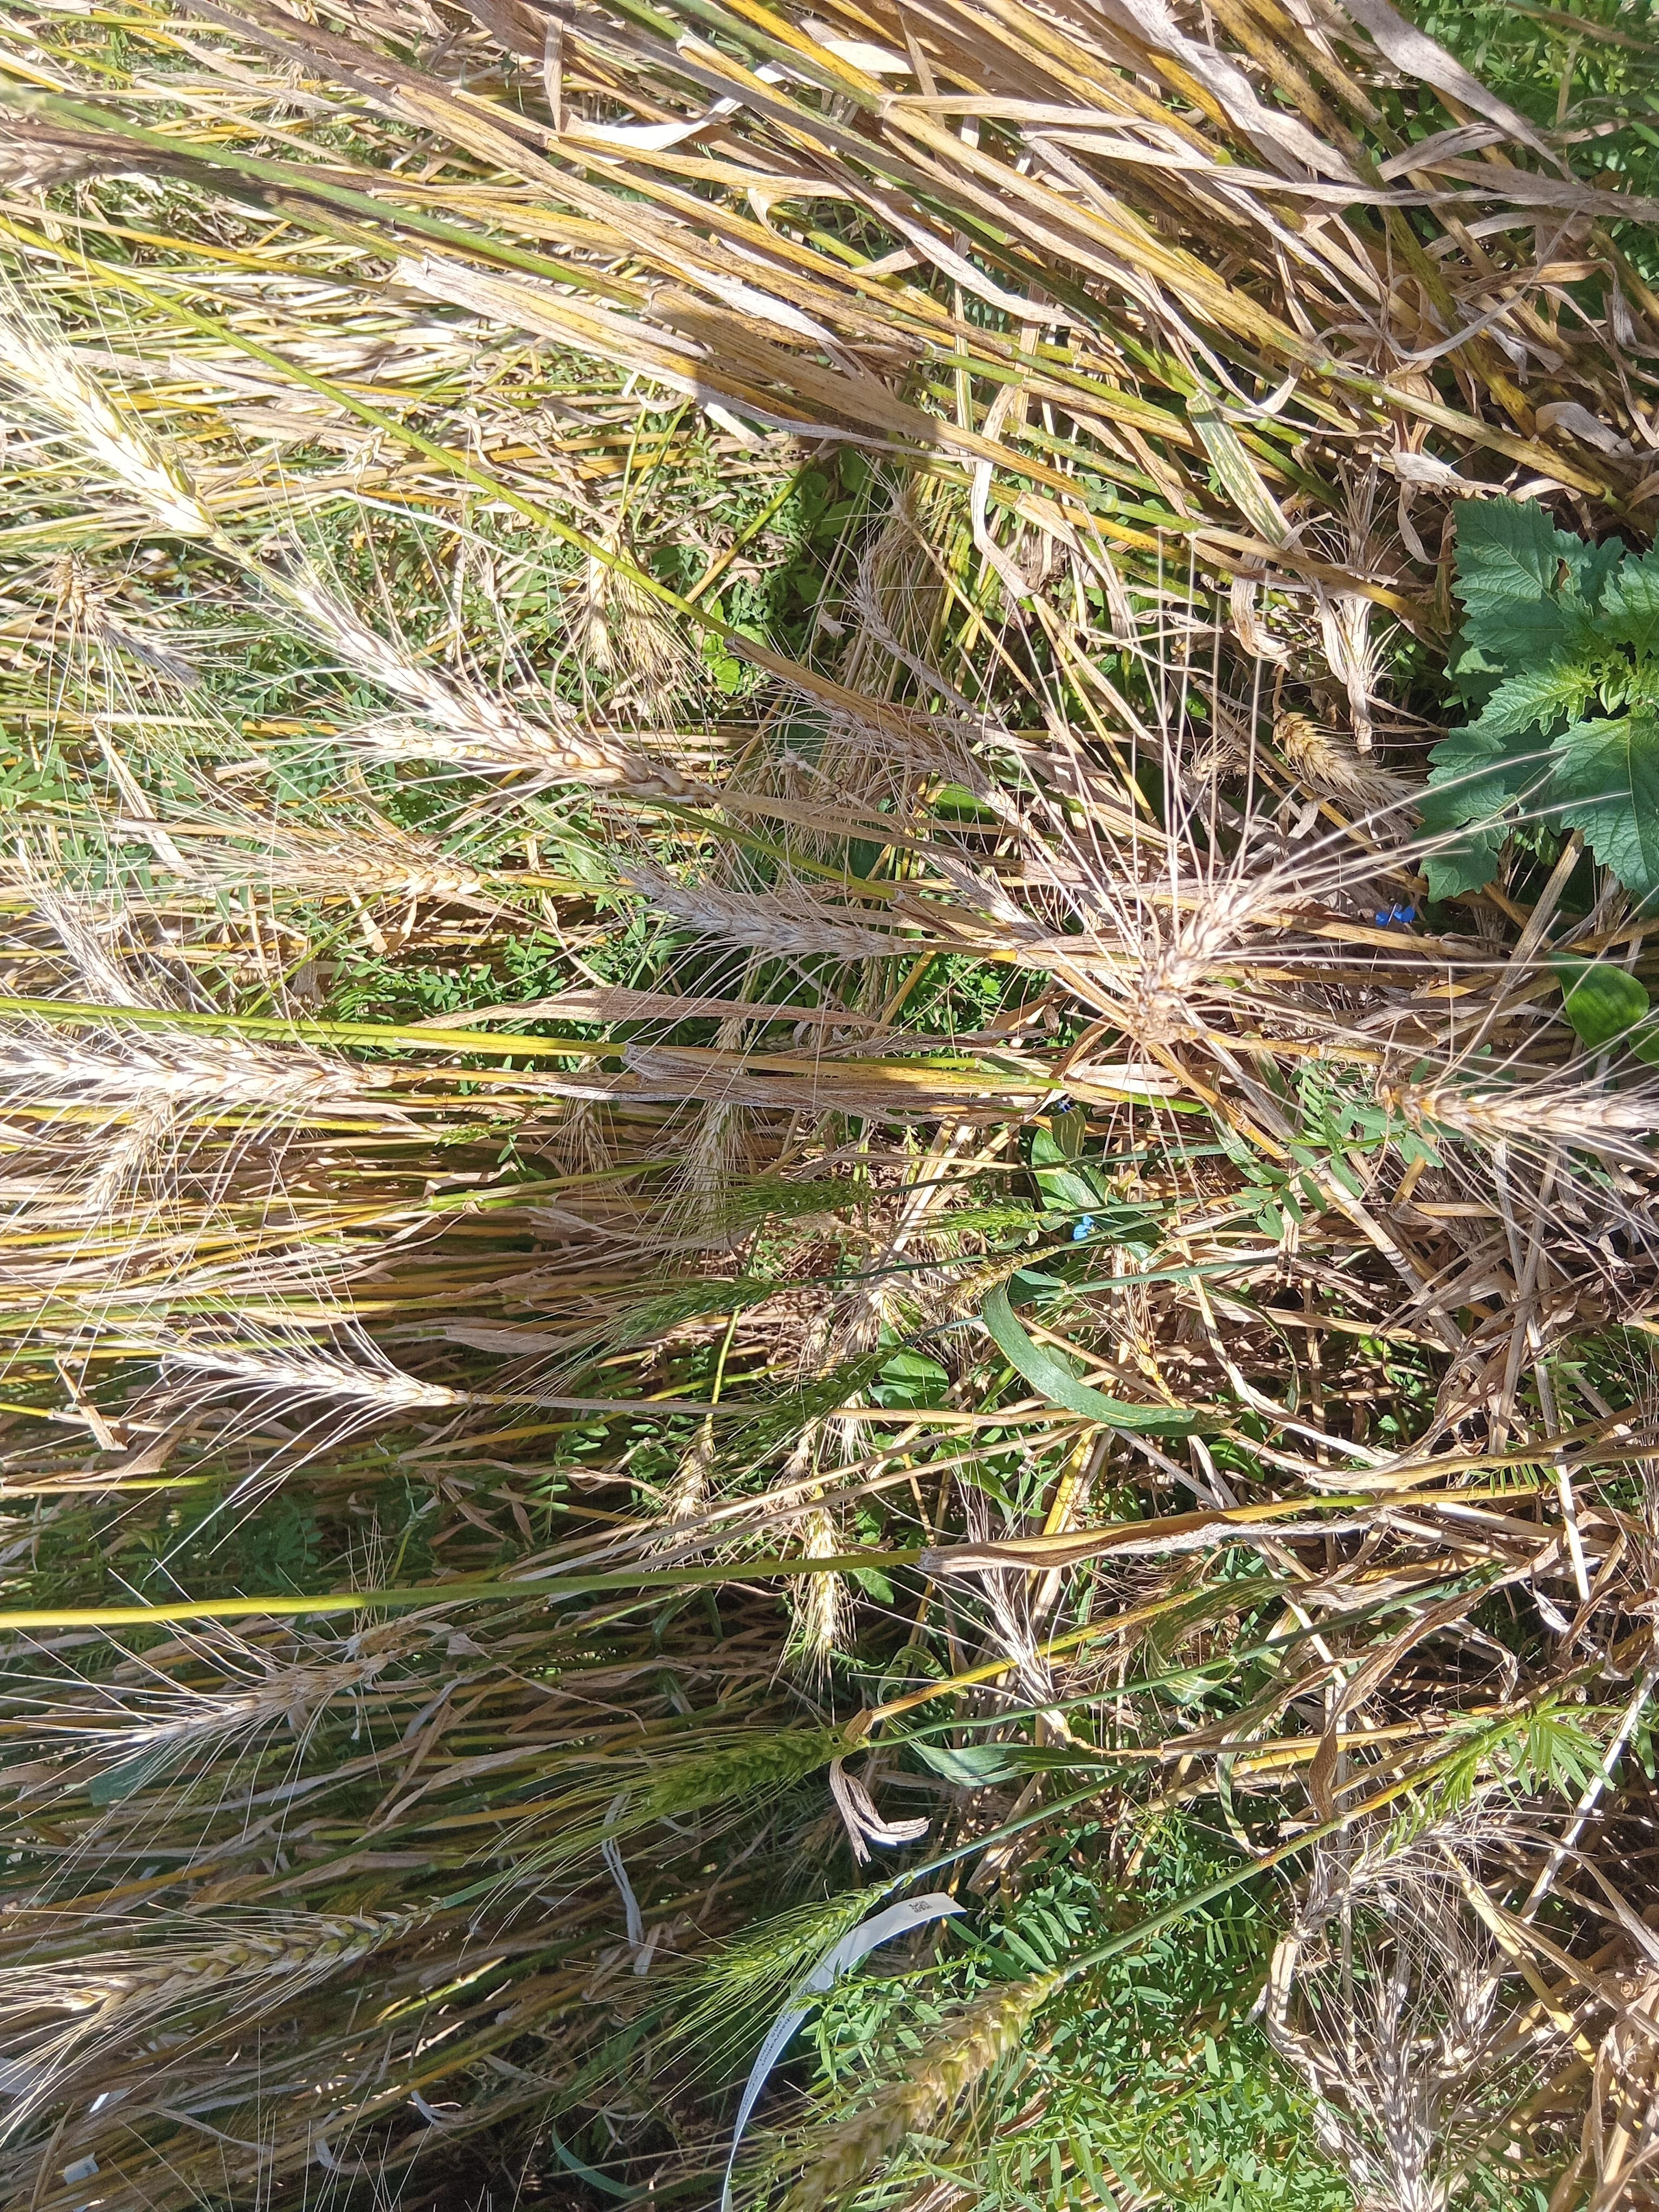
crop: wheat
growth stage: maturity
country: Kenya
